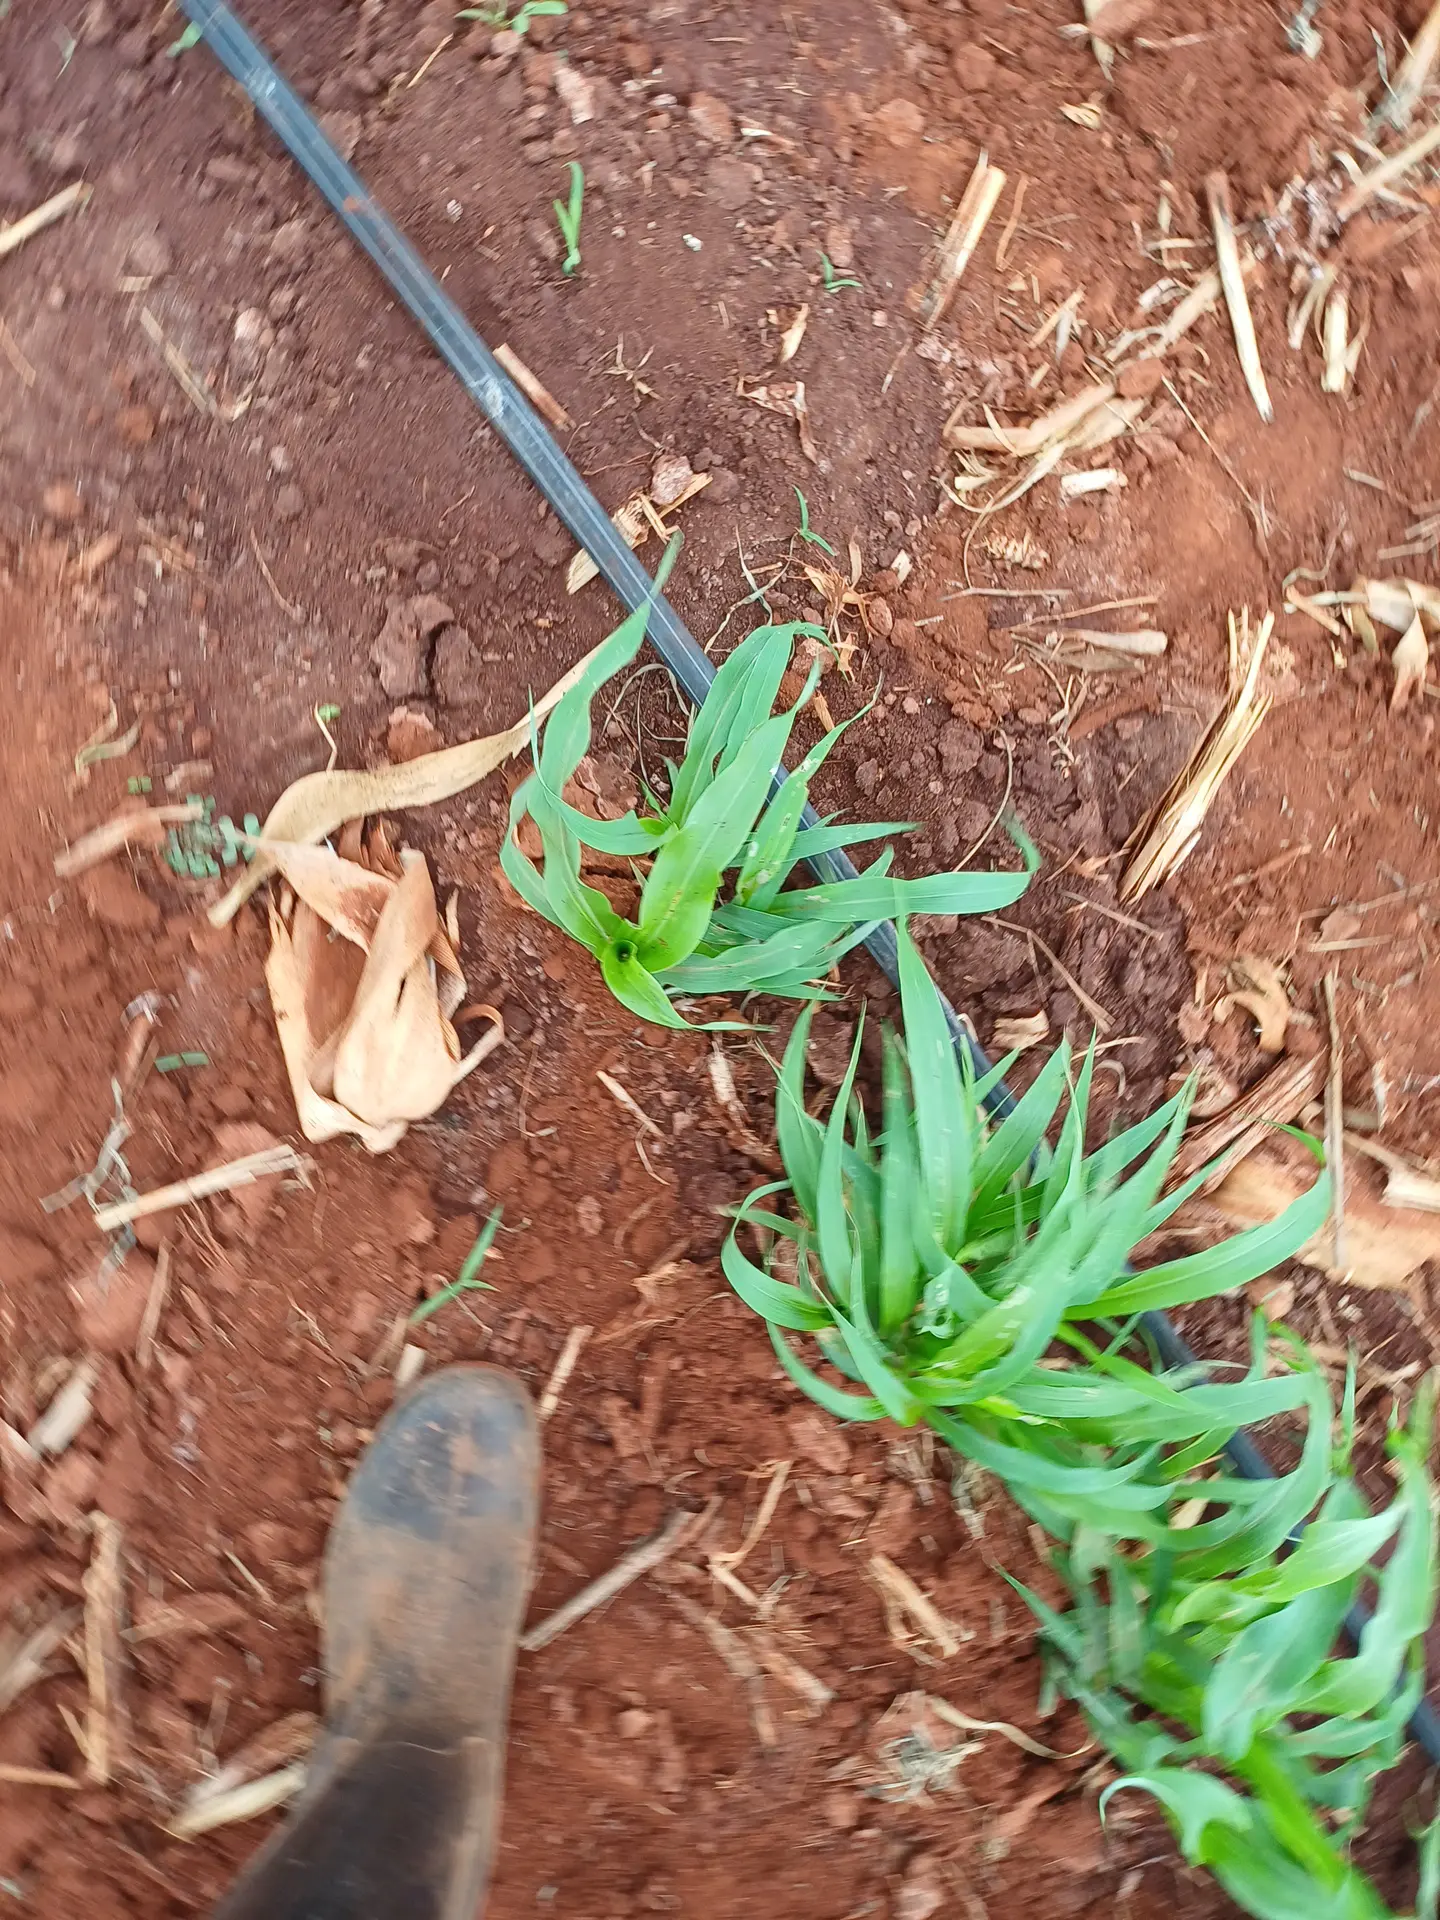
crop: sorghum
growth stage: vegetative
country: Kenya
